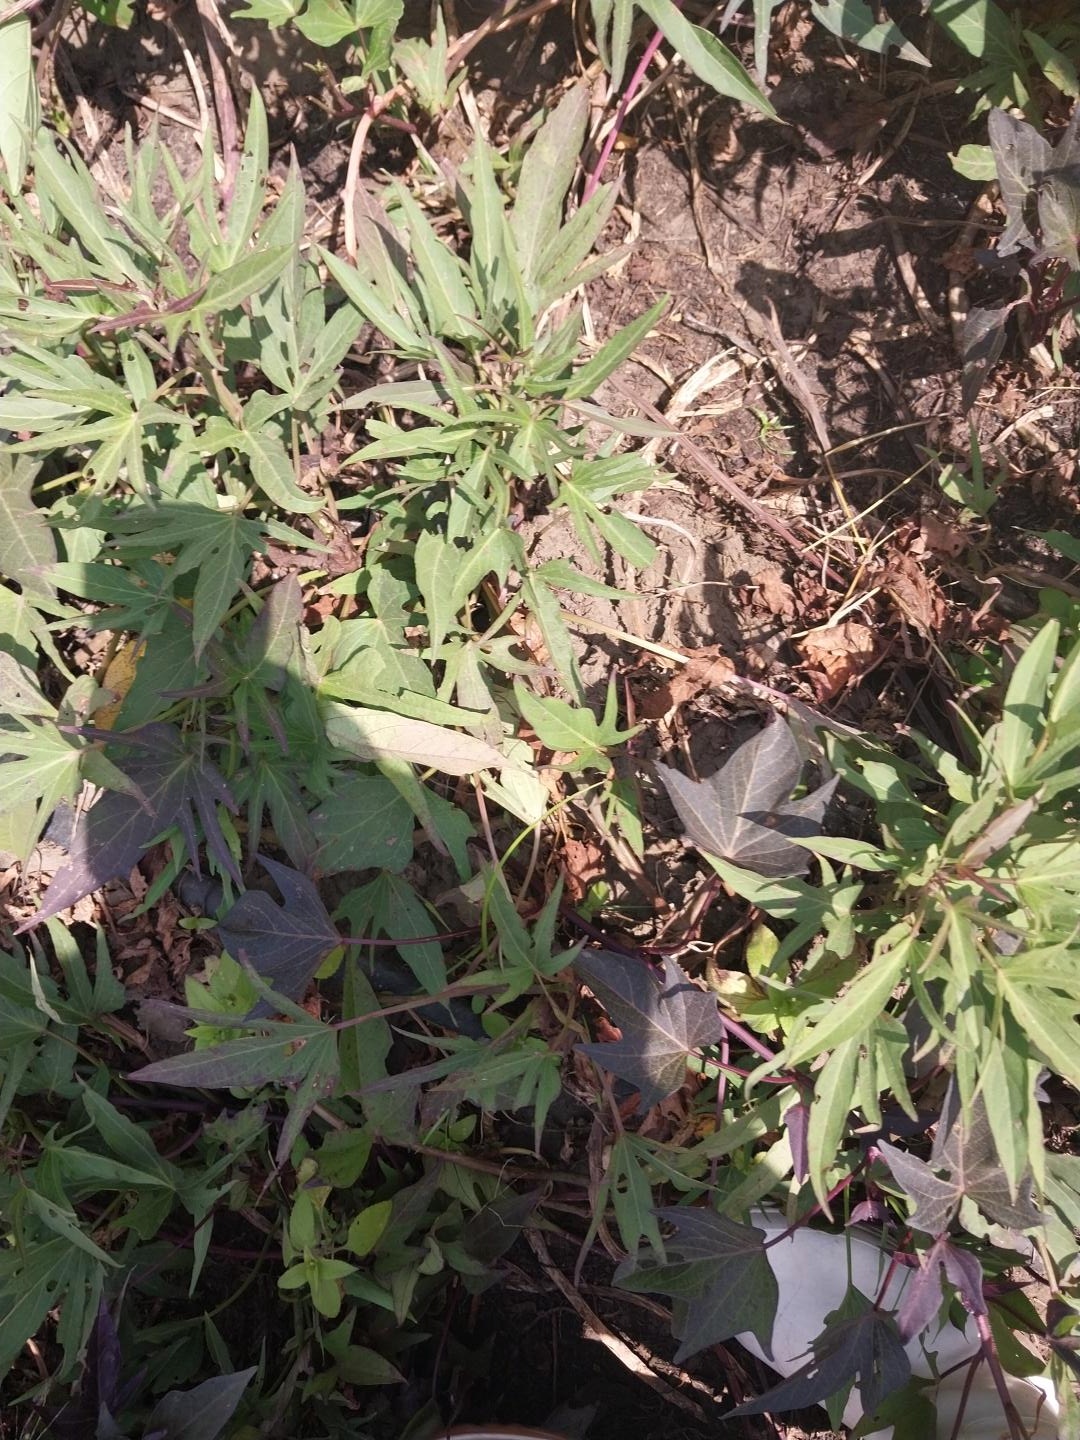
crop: sweet potato
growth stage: flowering
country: Tanzania
